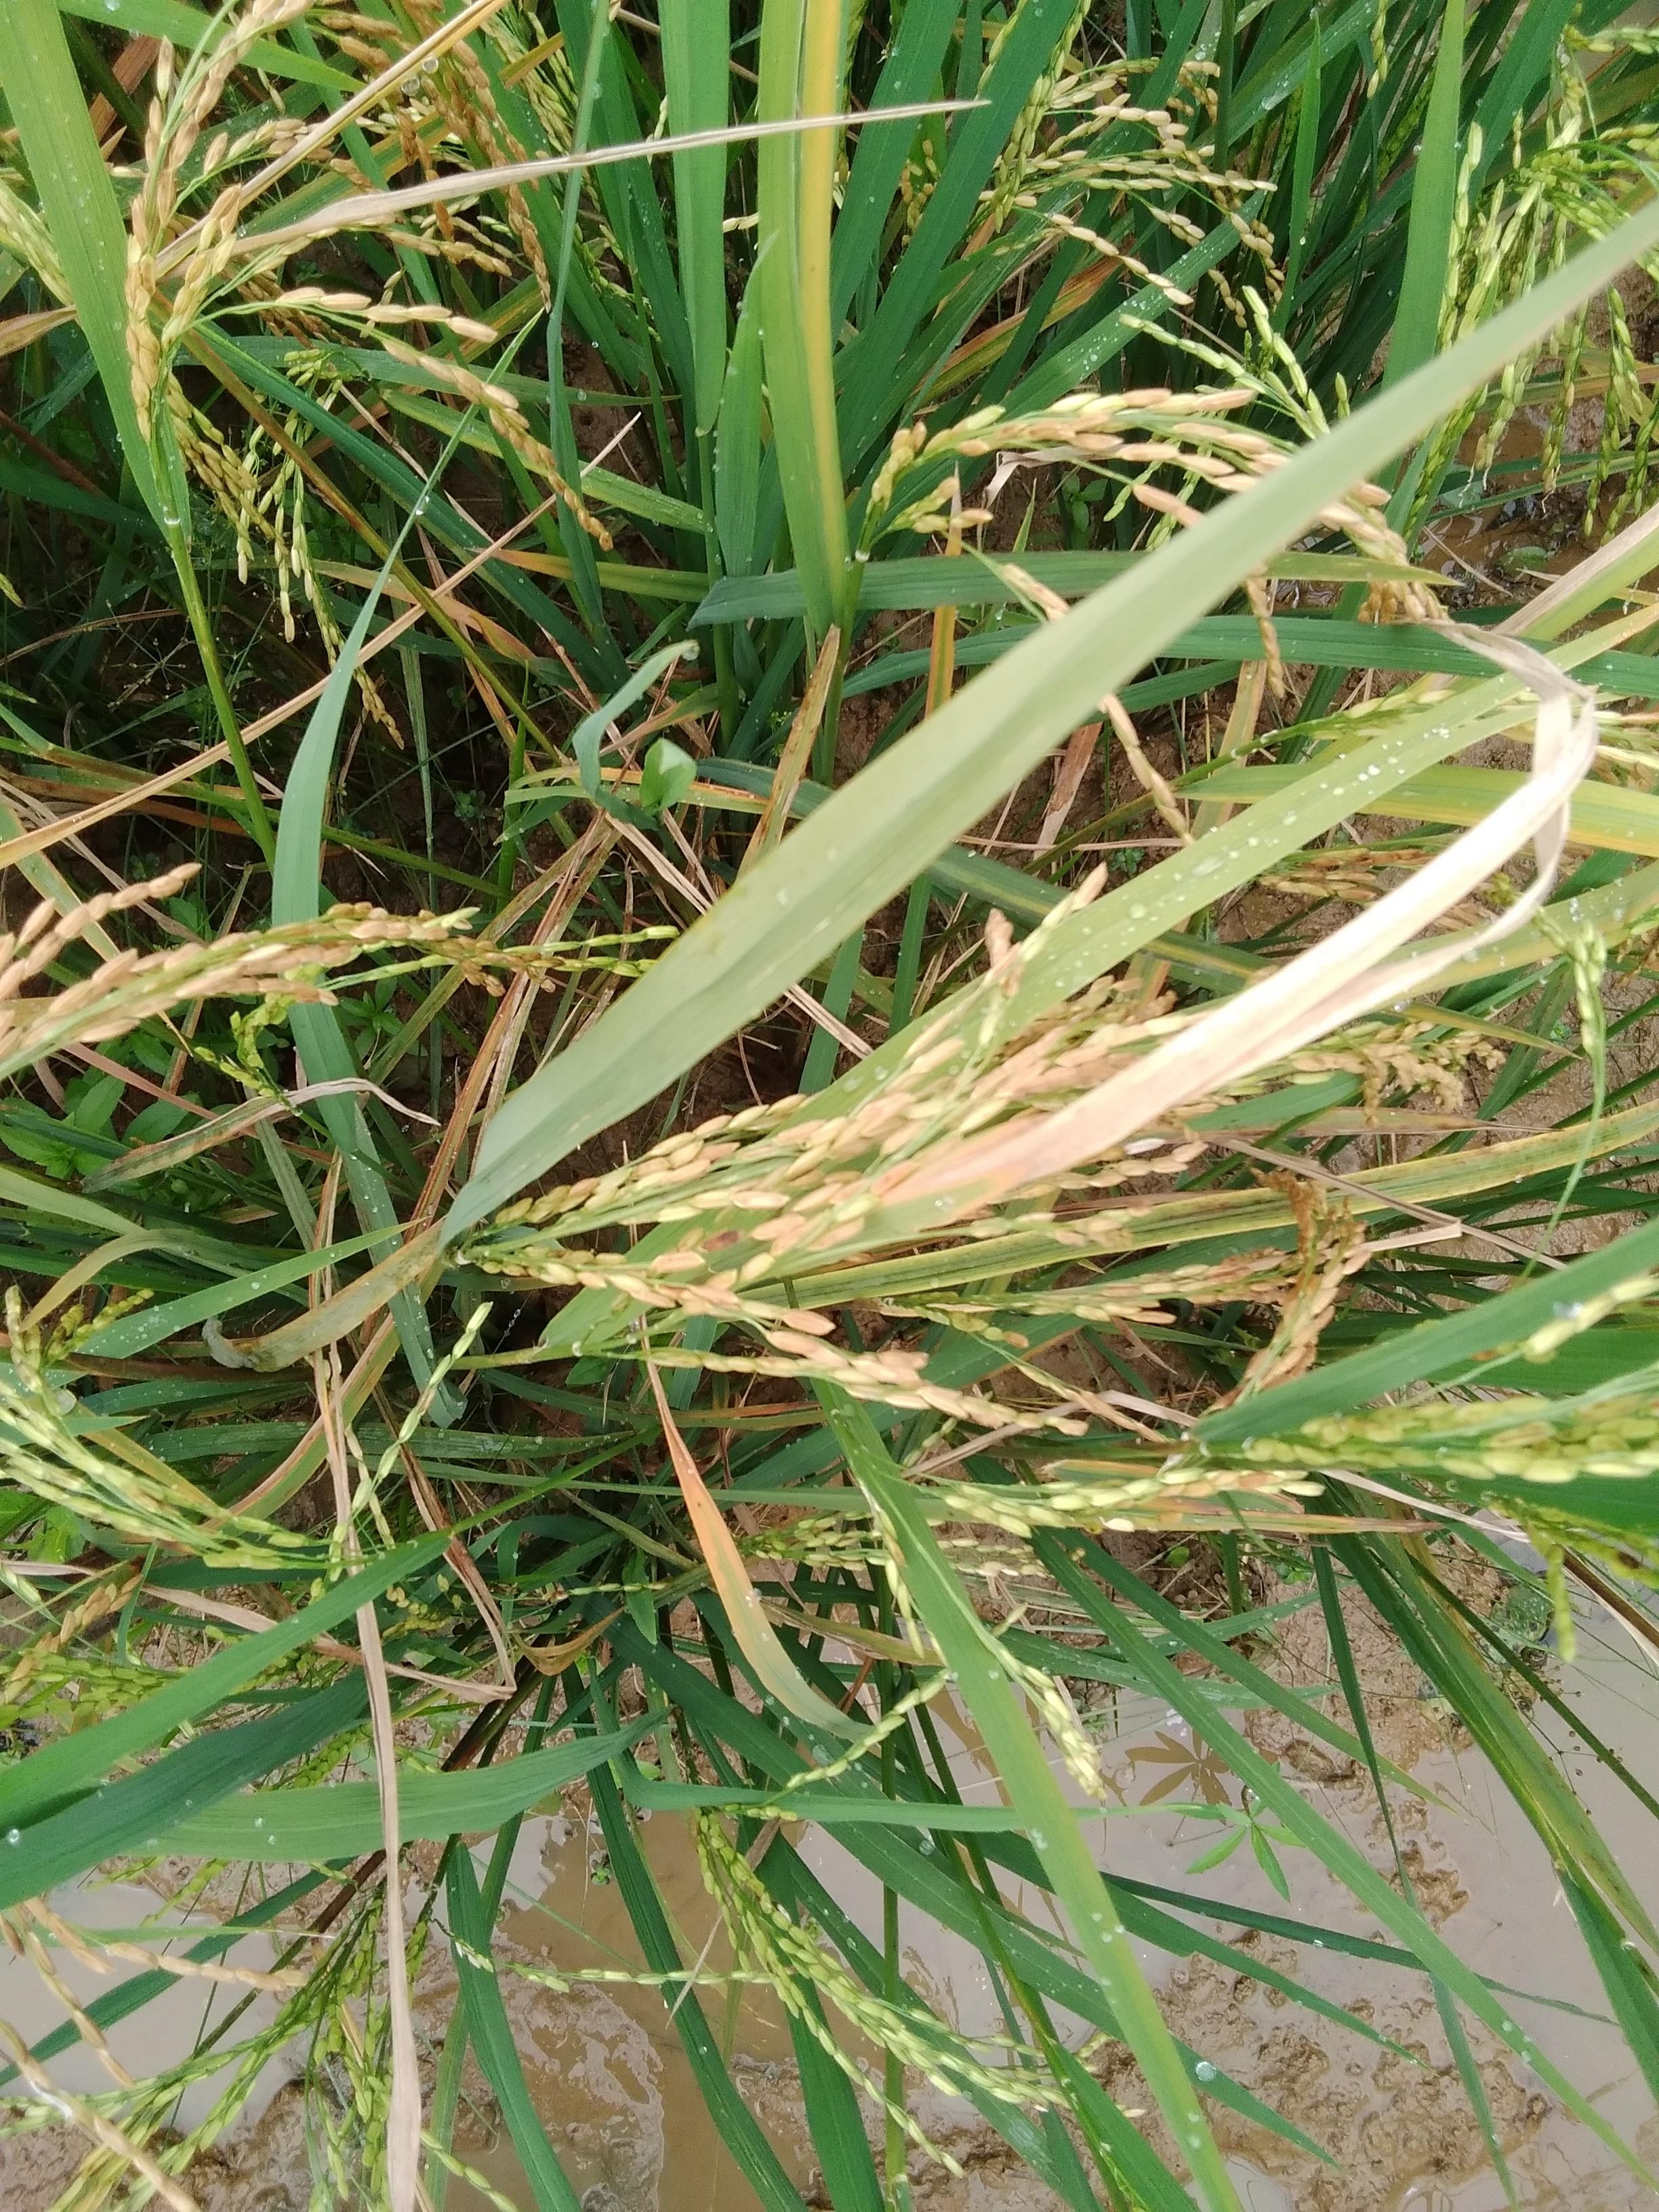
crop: rice
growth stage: ripening
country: Nigeria
